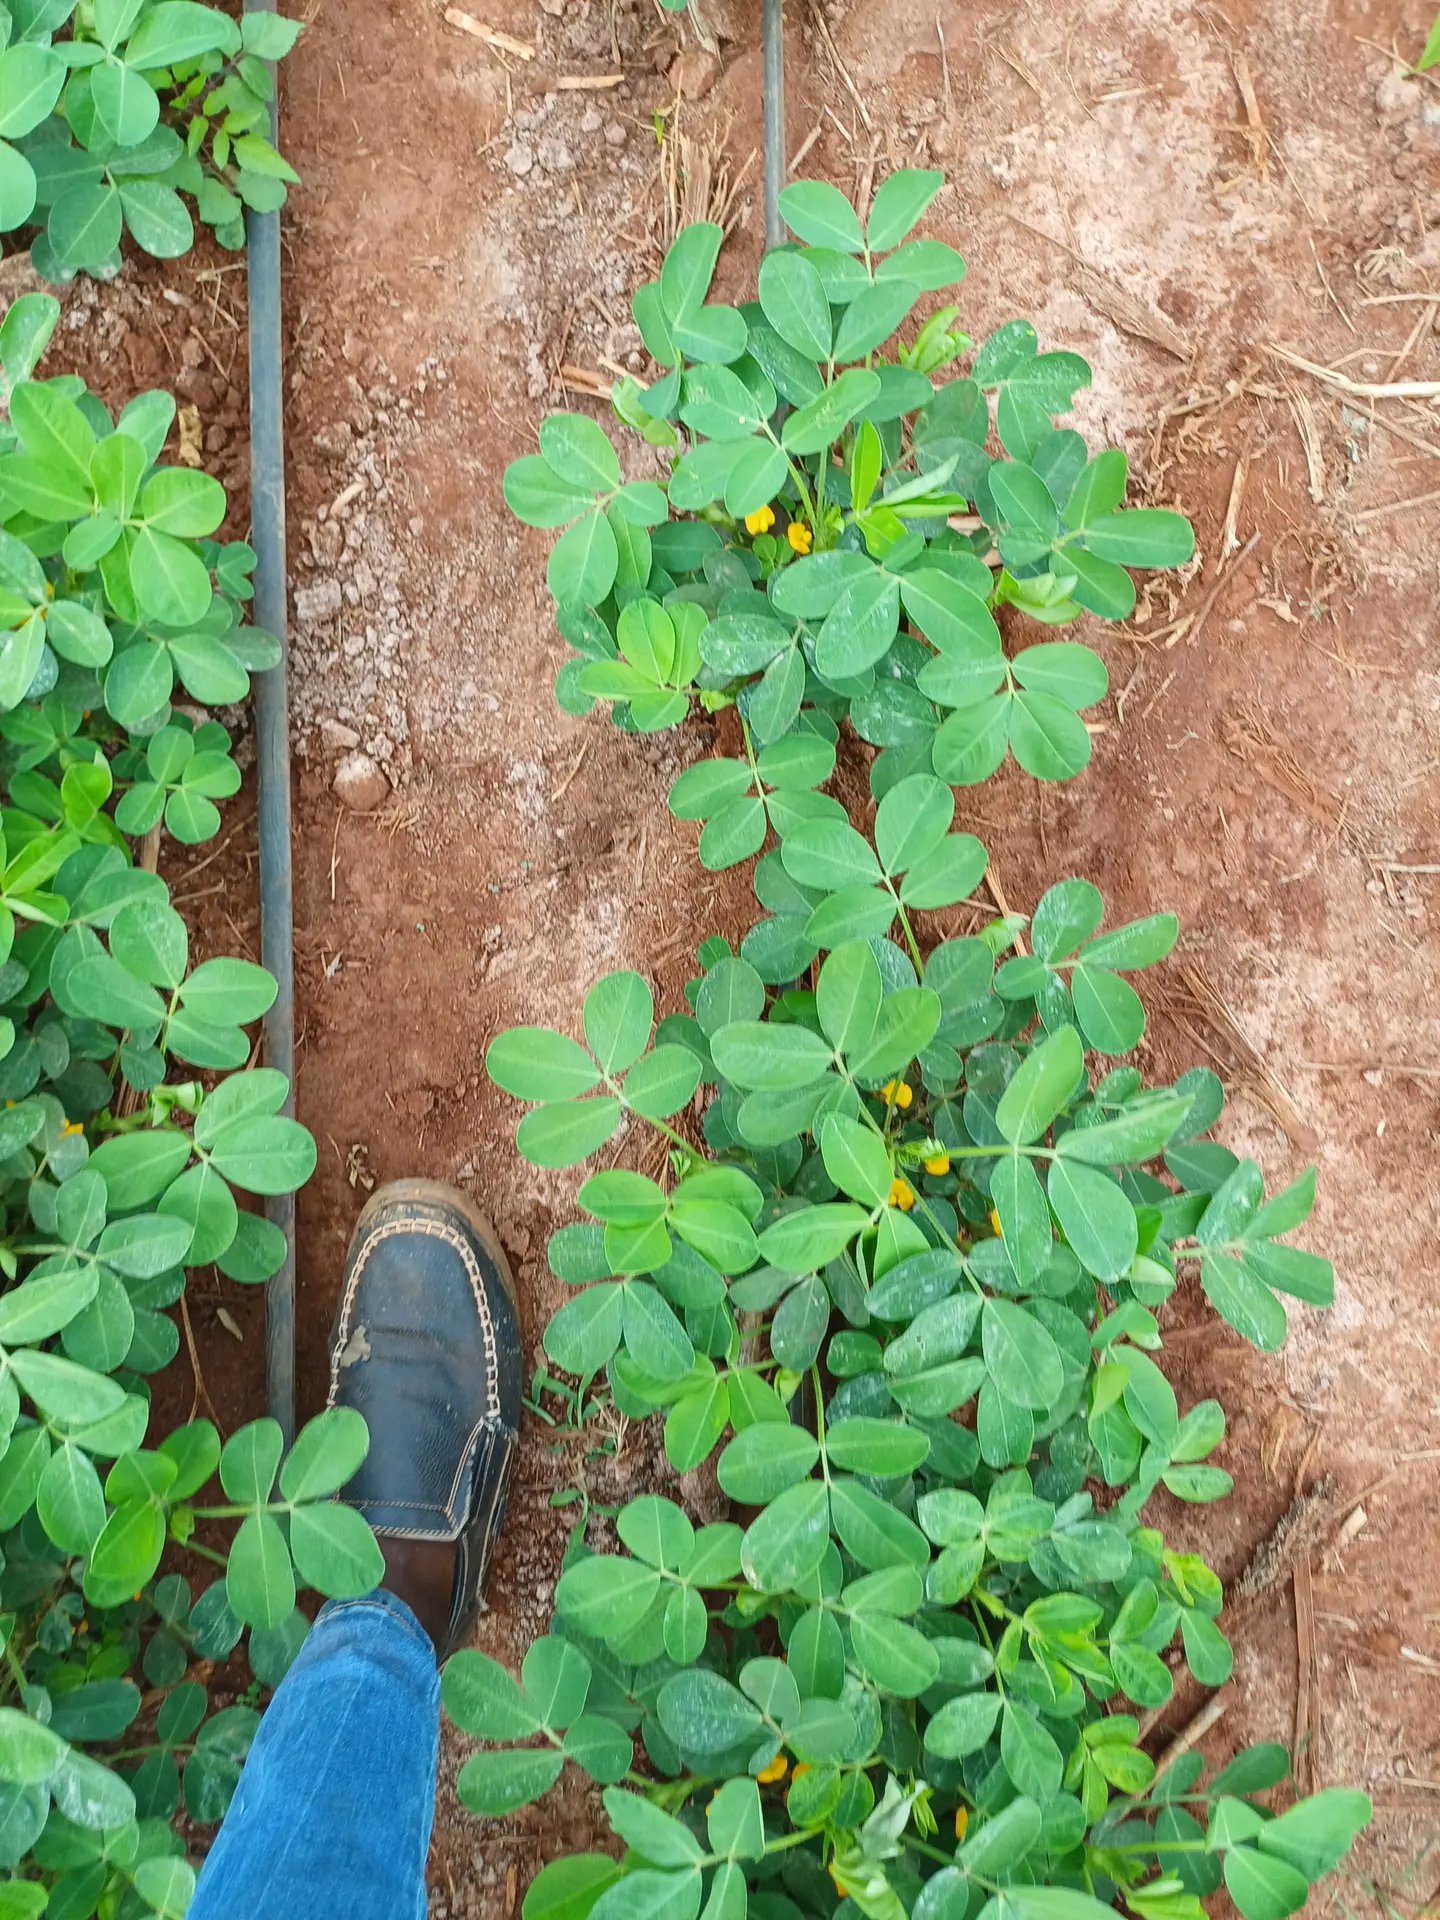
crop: groundnut
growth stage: flowering
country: Kenya
